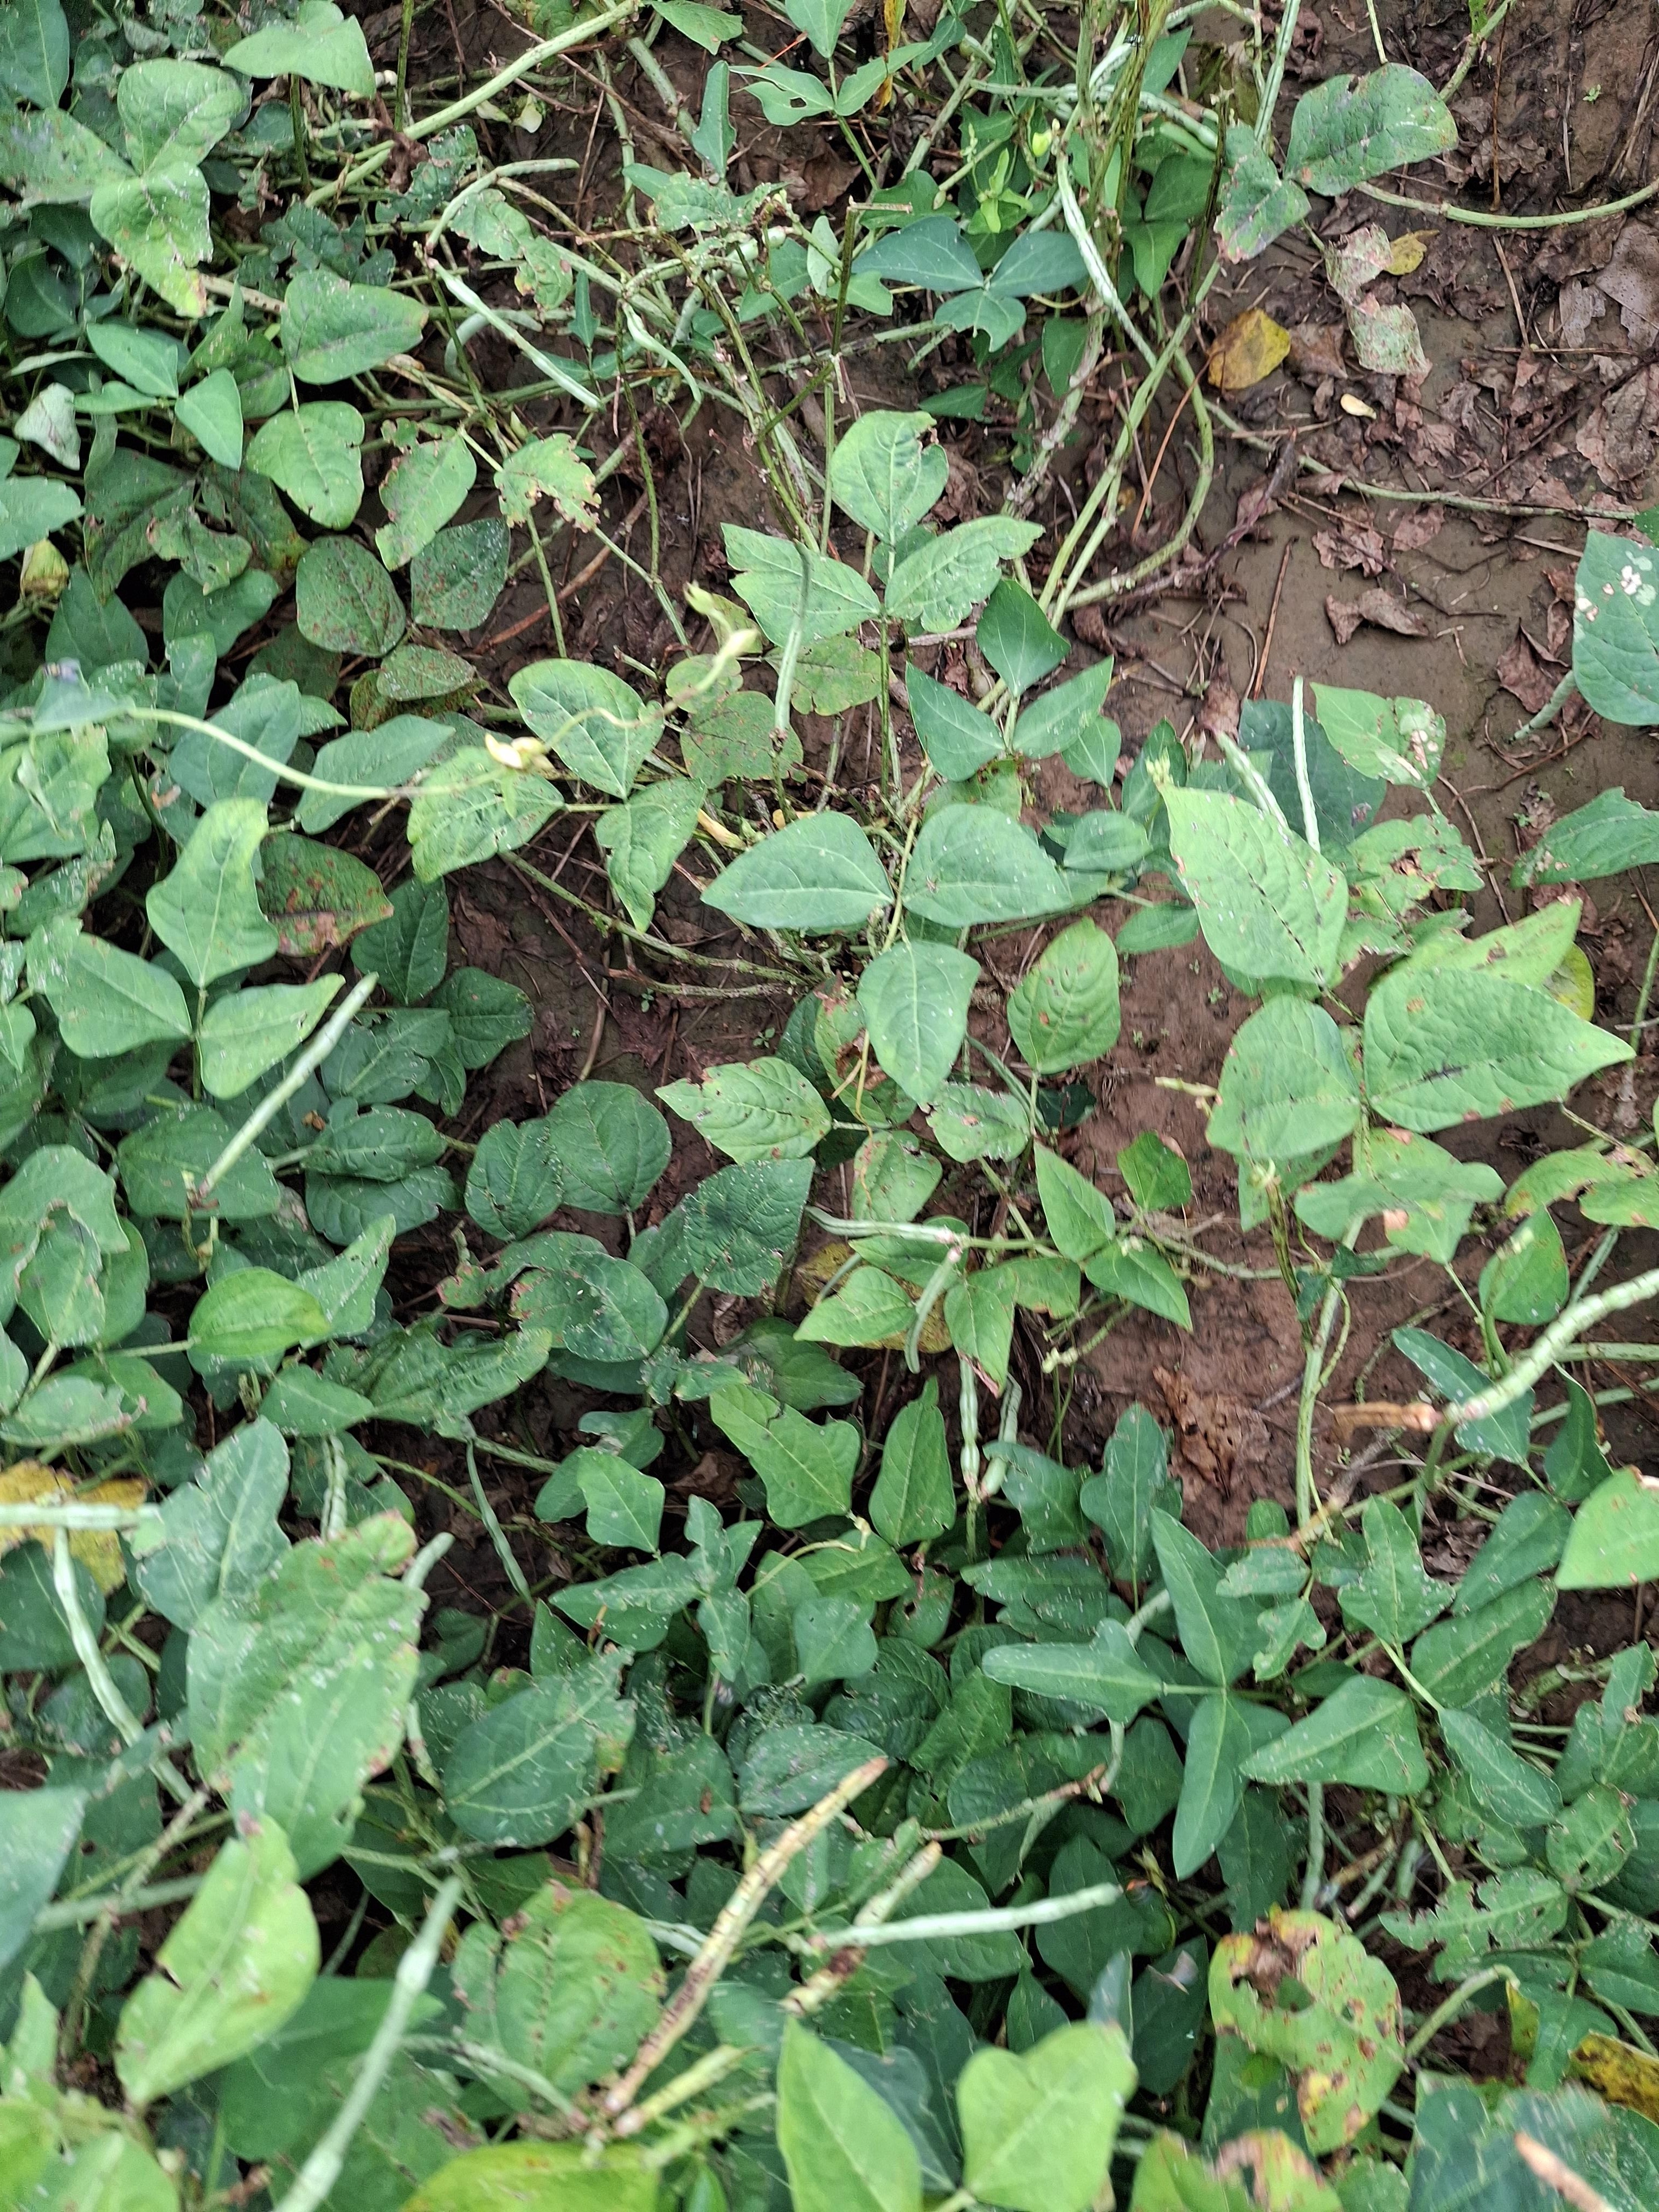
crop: cowpea
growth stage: development pod
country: Nigeria
